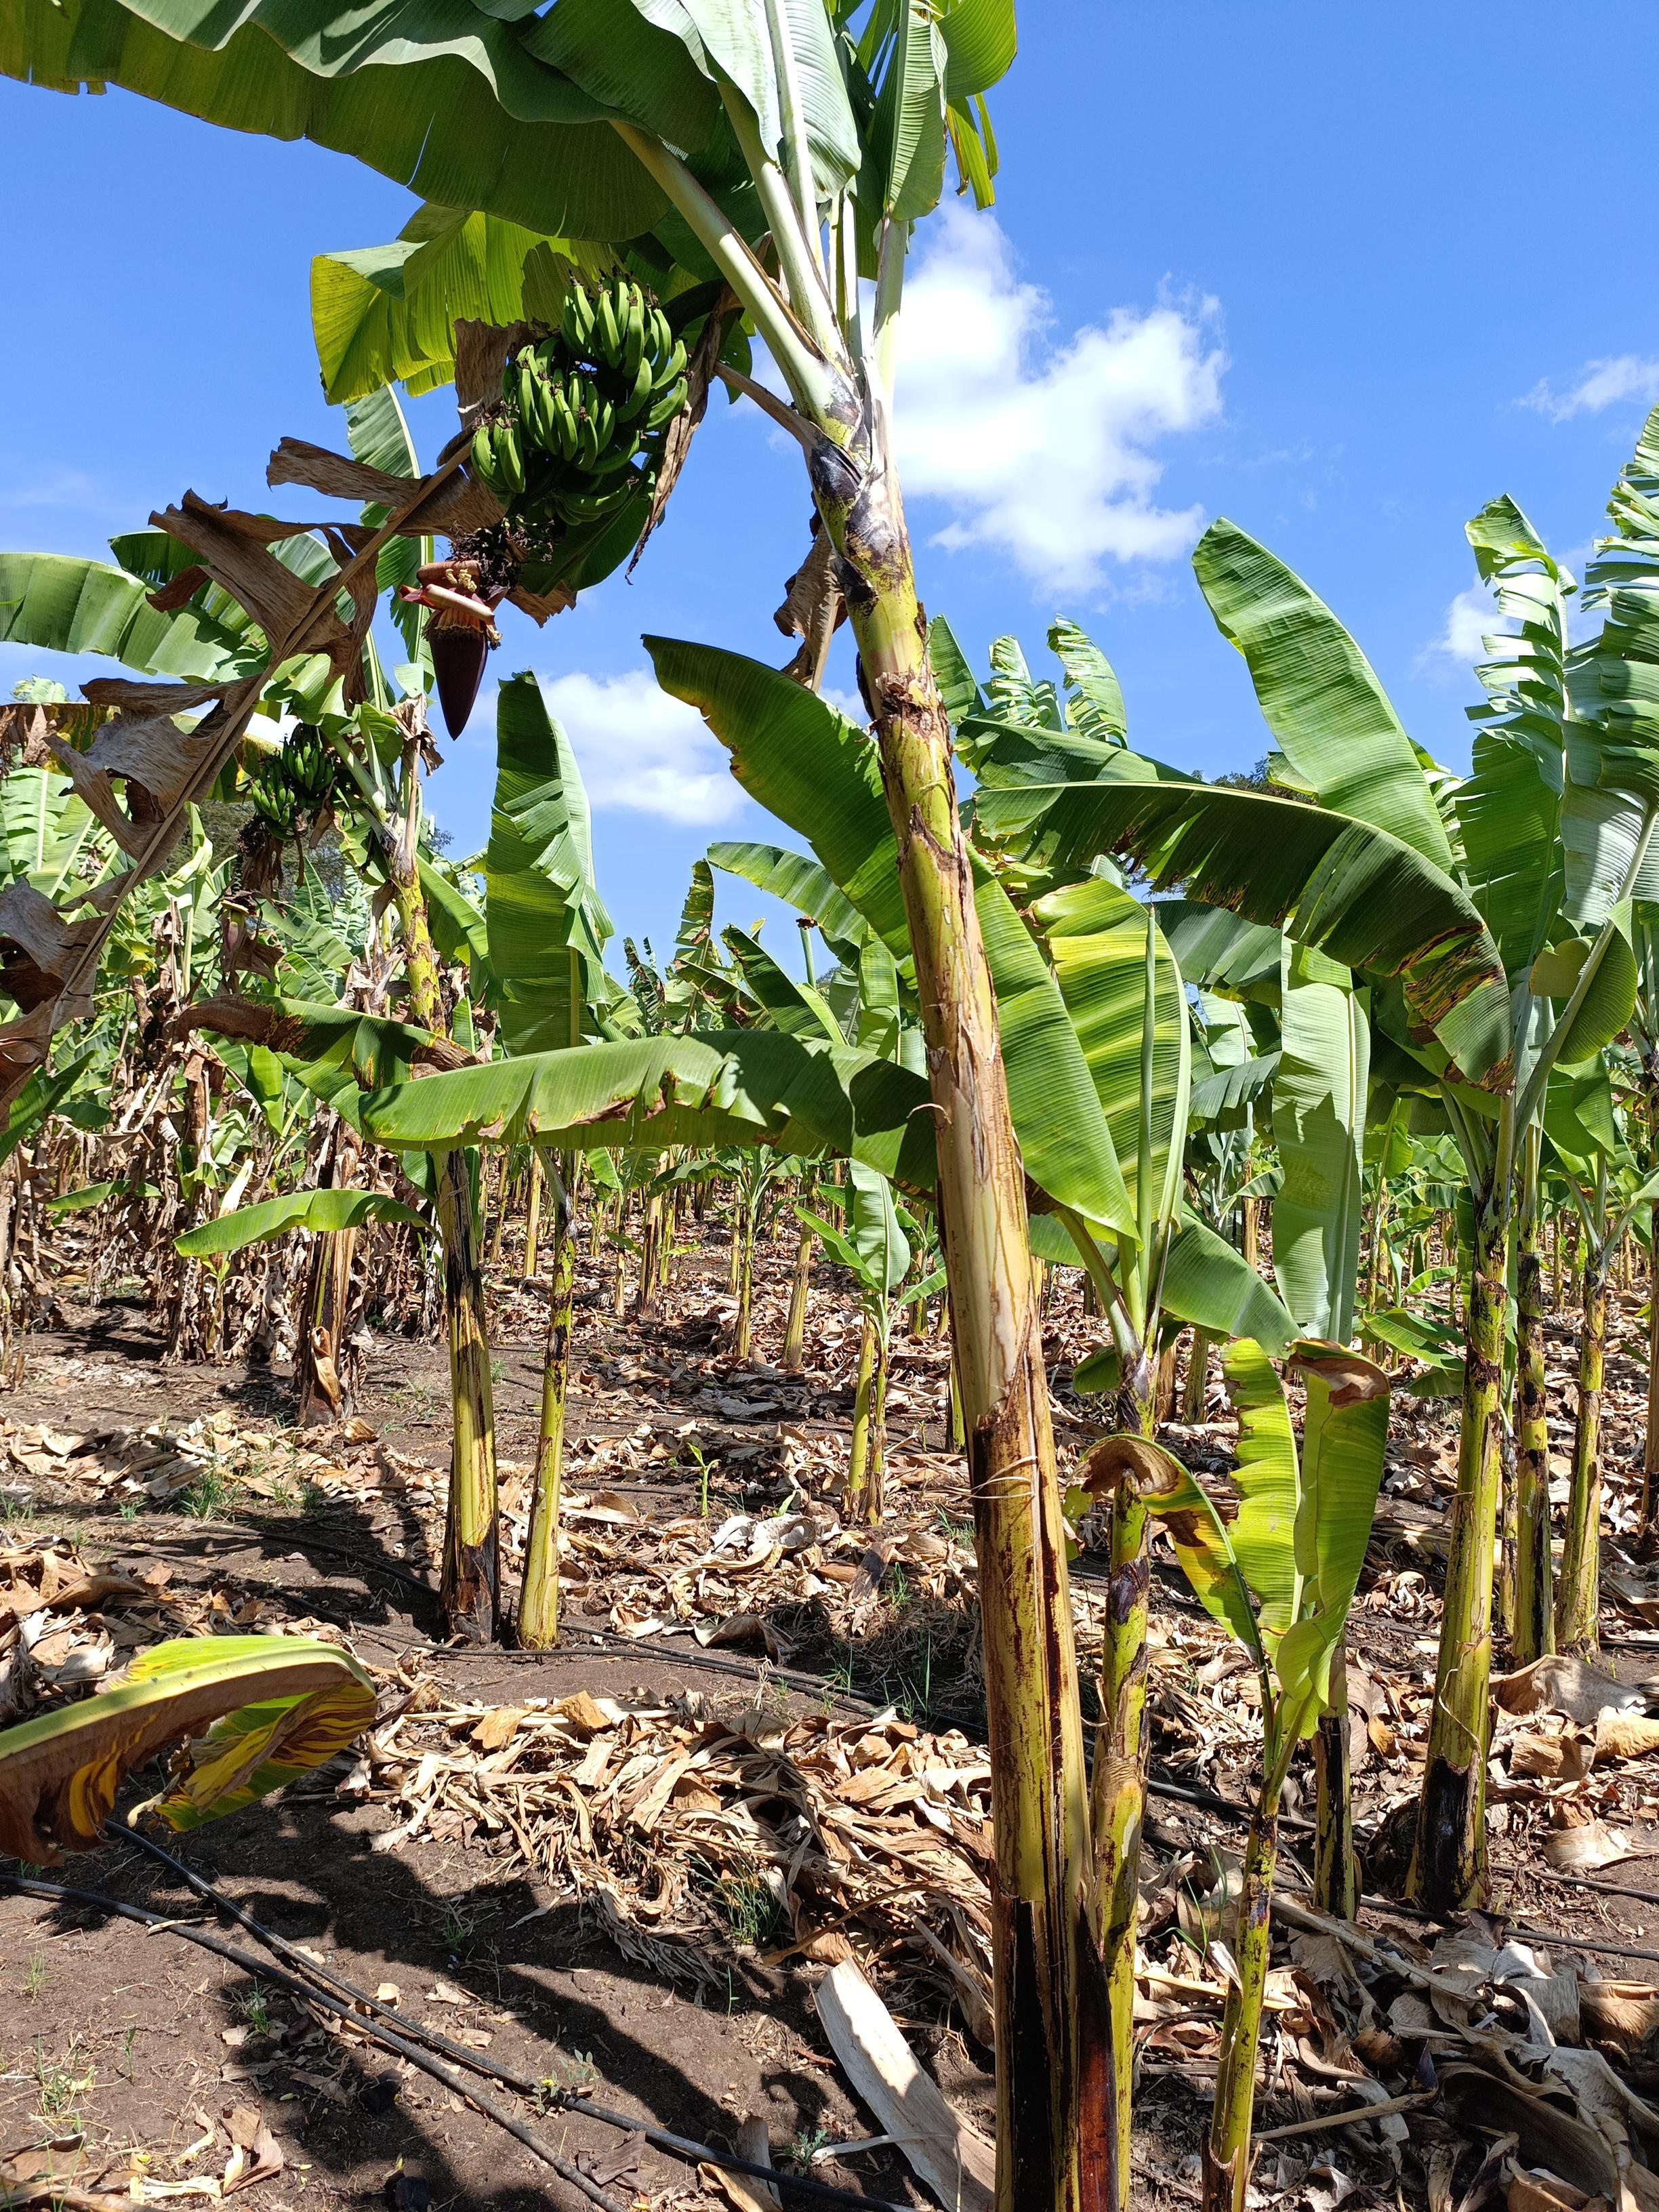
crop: banana
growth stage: development fruit
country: Tanzania
